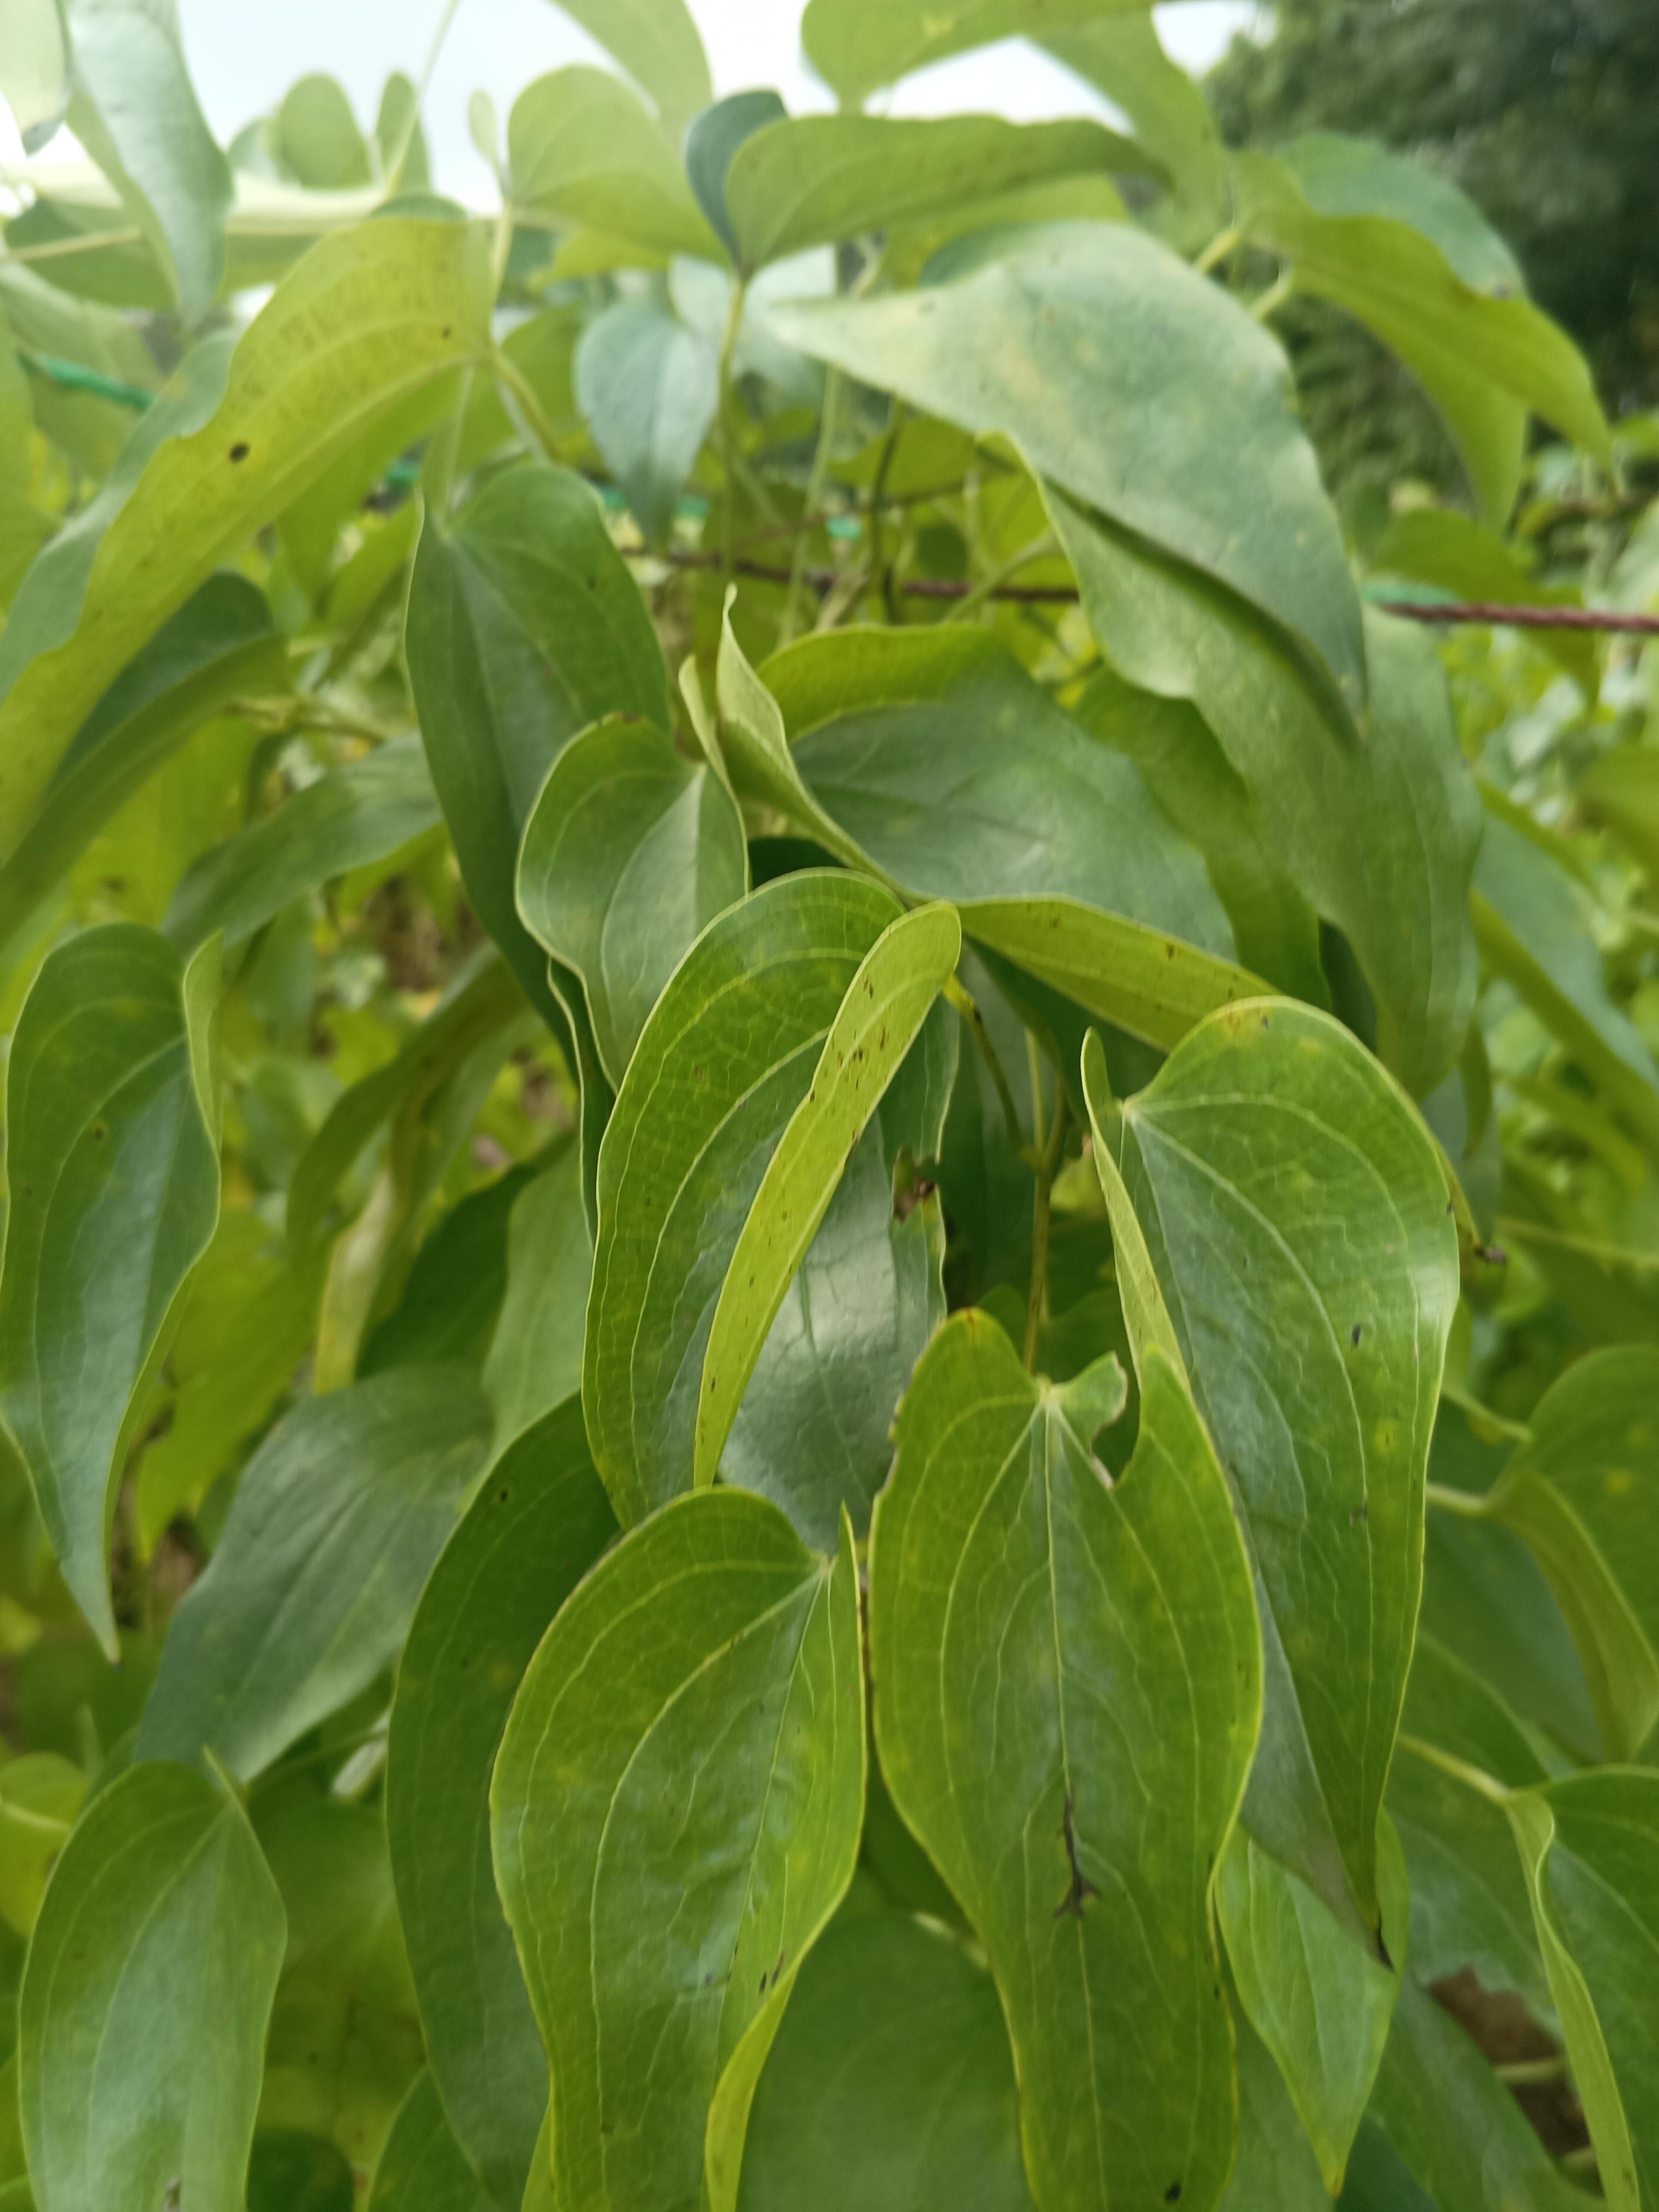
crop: yam
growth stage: vegetative
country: Nigeria
